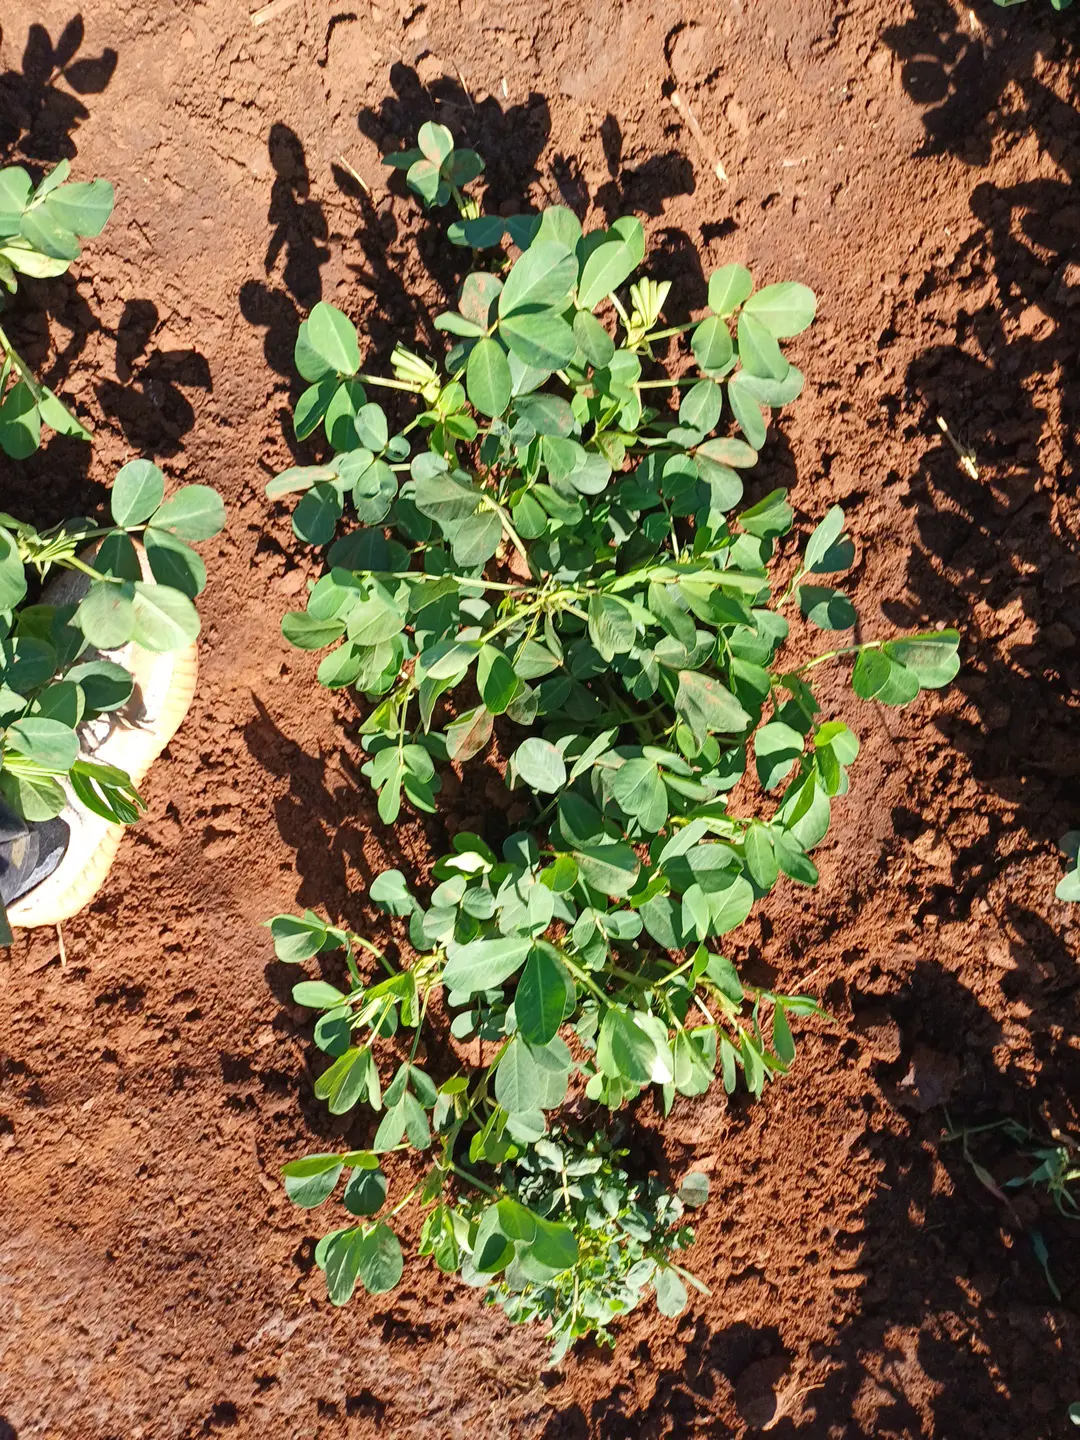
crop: groundnut
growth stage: flowering
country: Kenya
